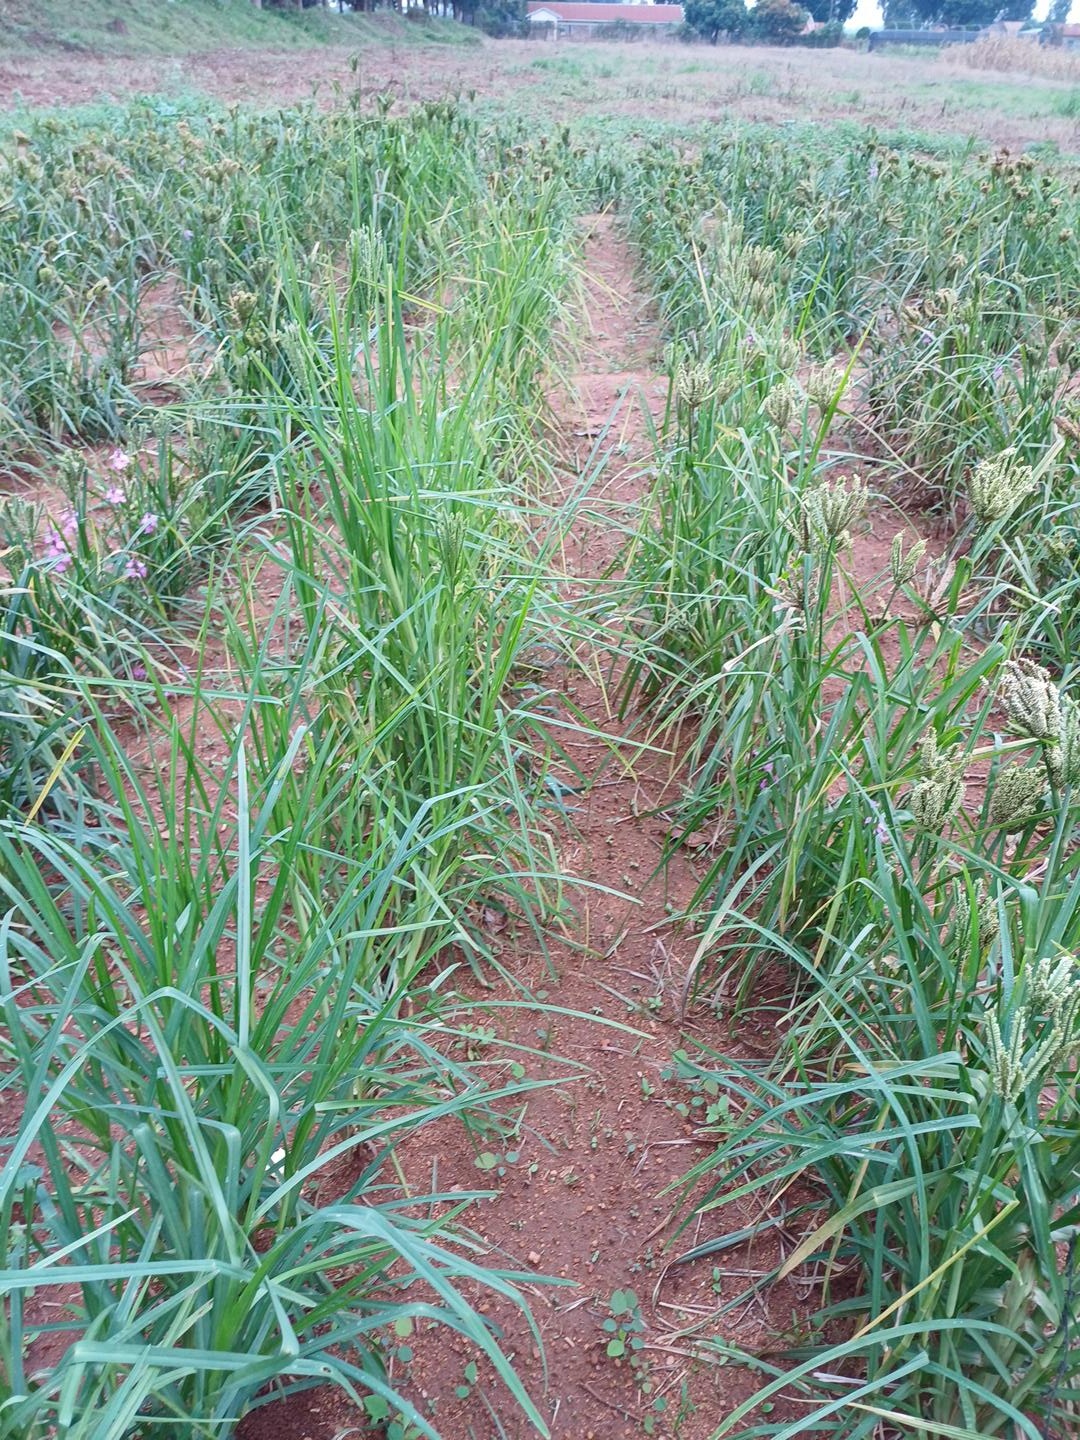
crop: finger millet
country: Kenya
